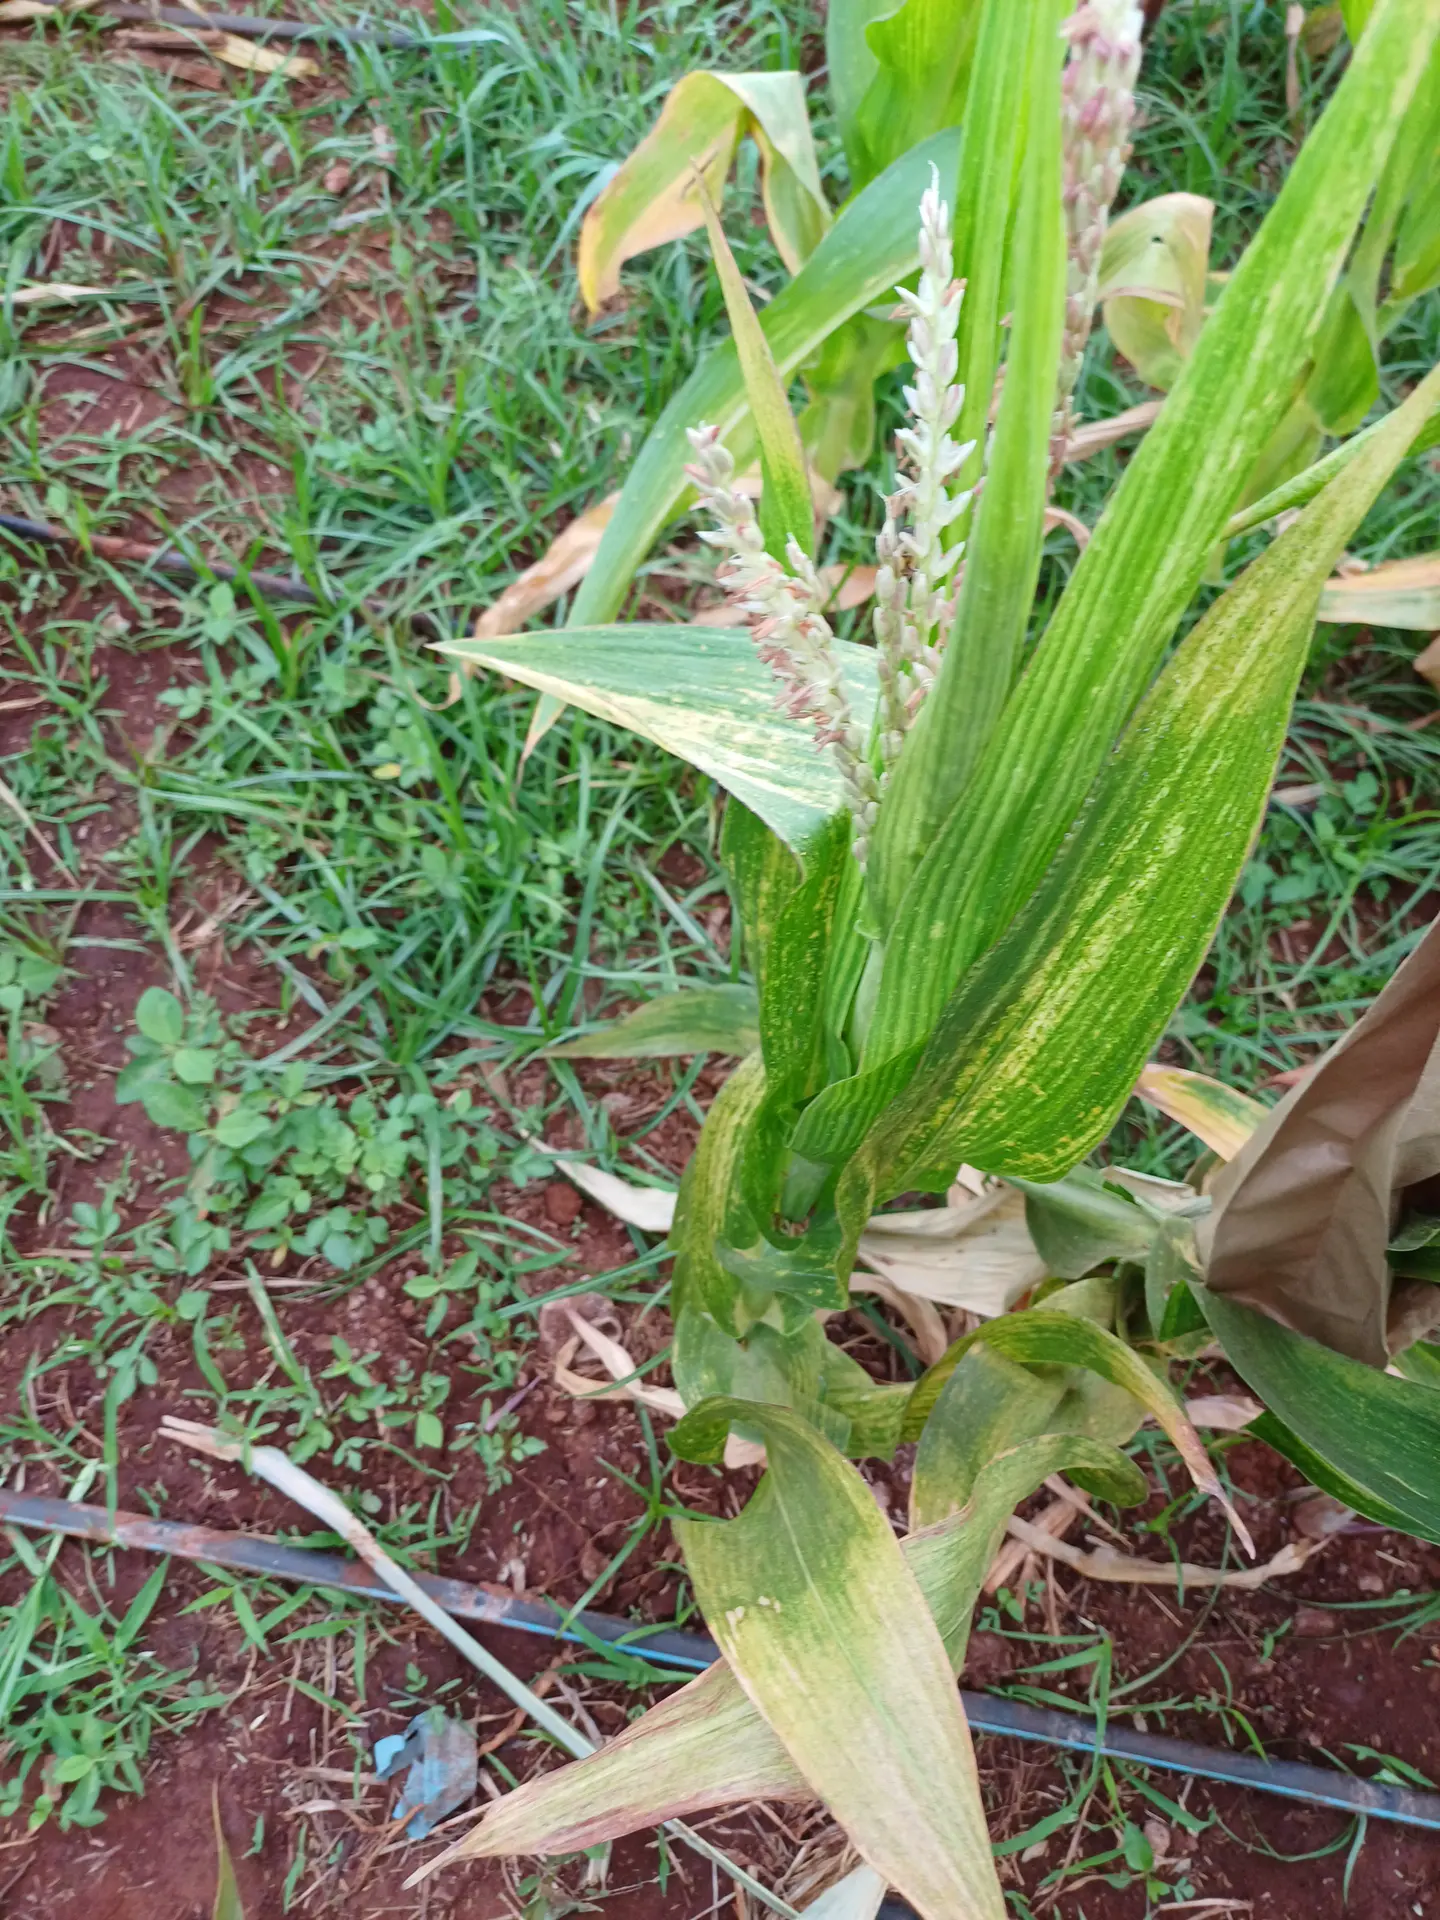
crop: maize
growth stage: flowering
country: Kenya
